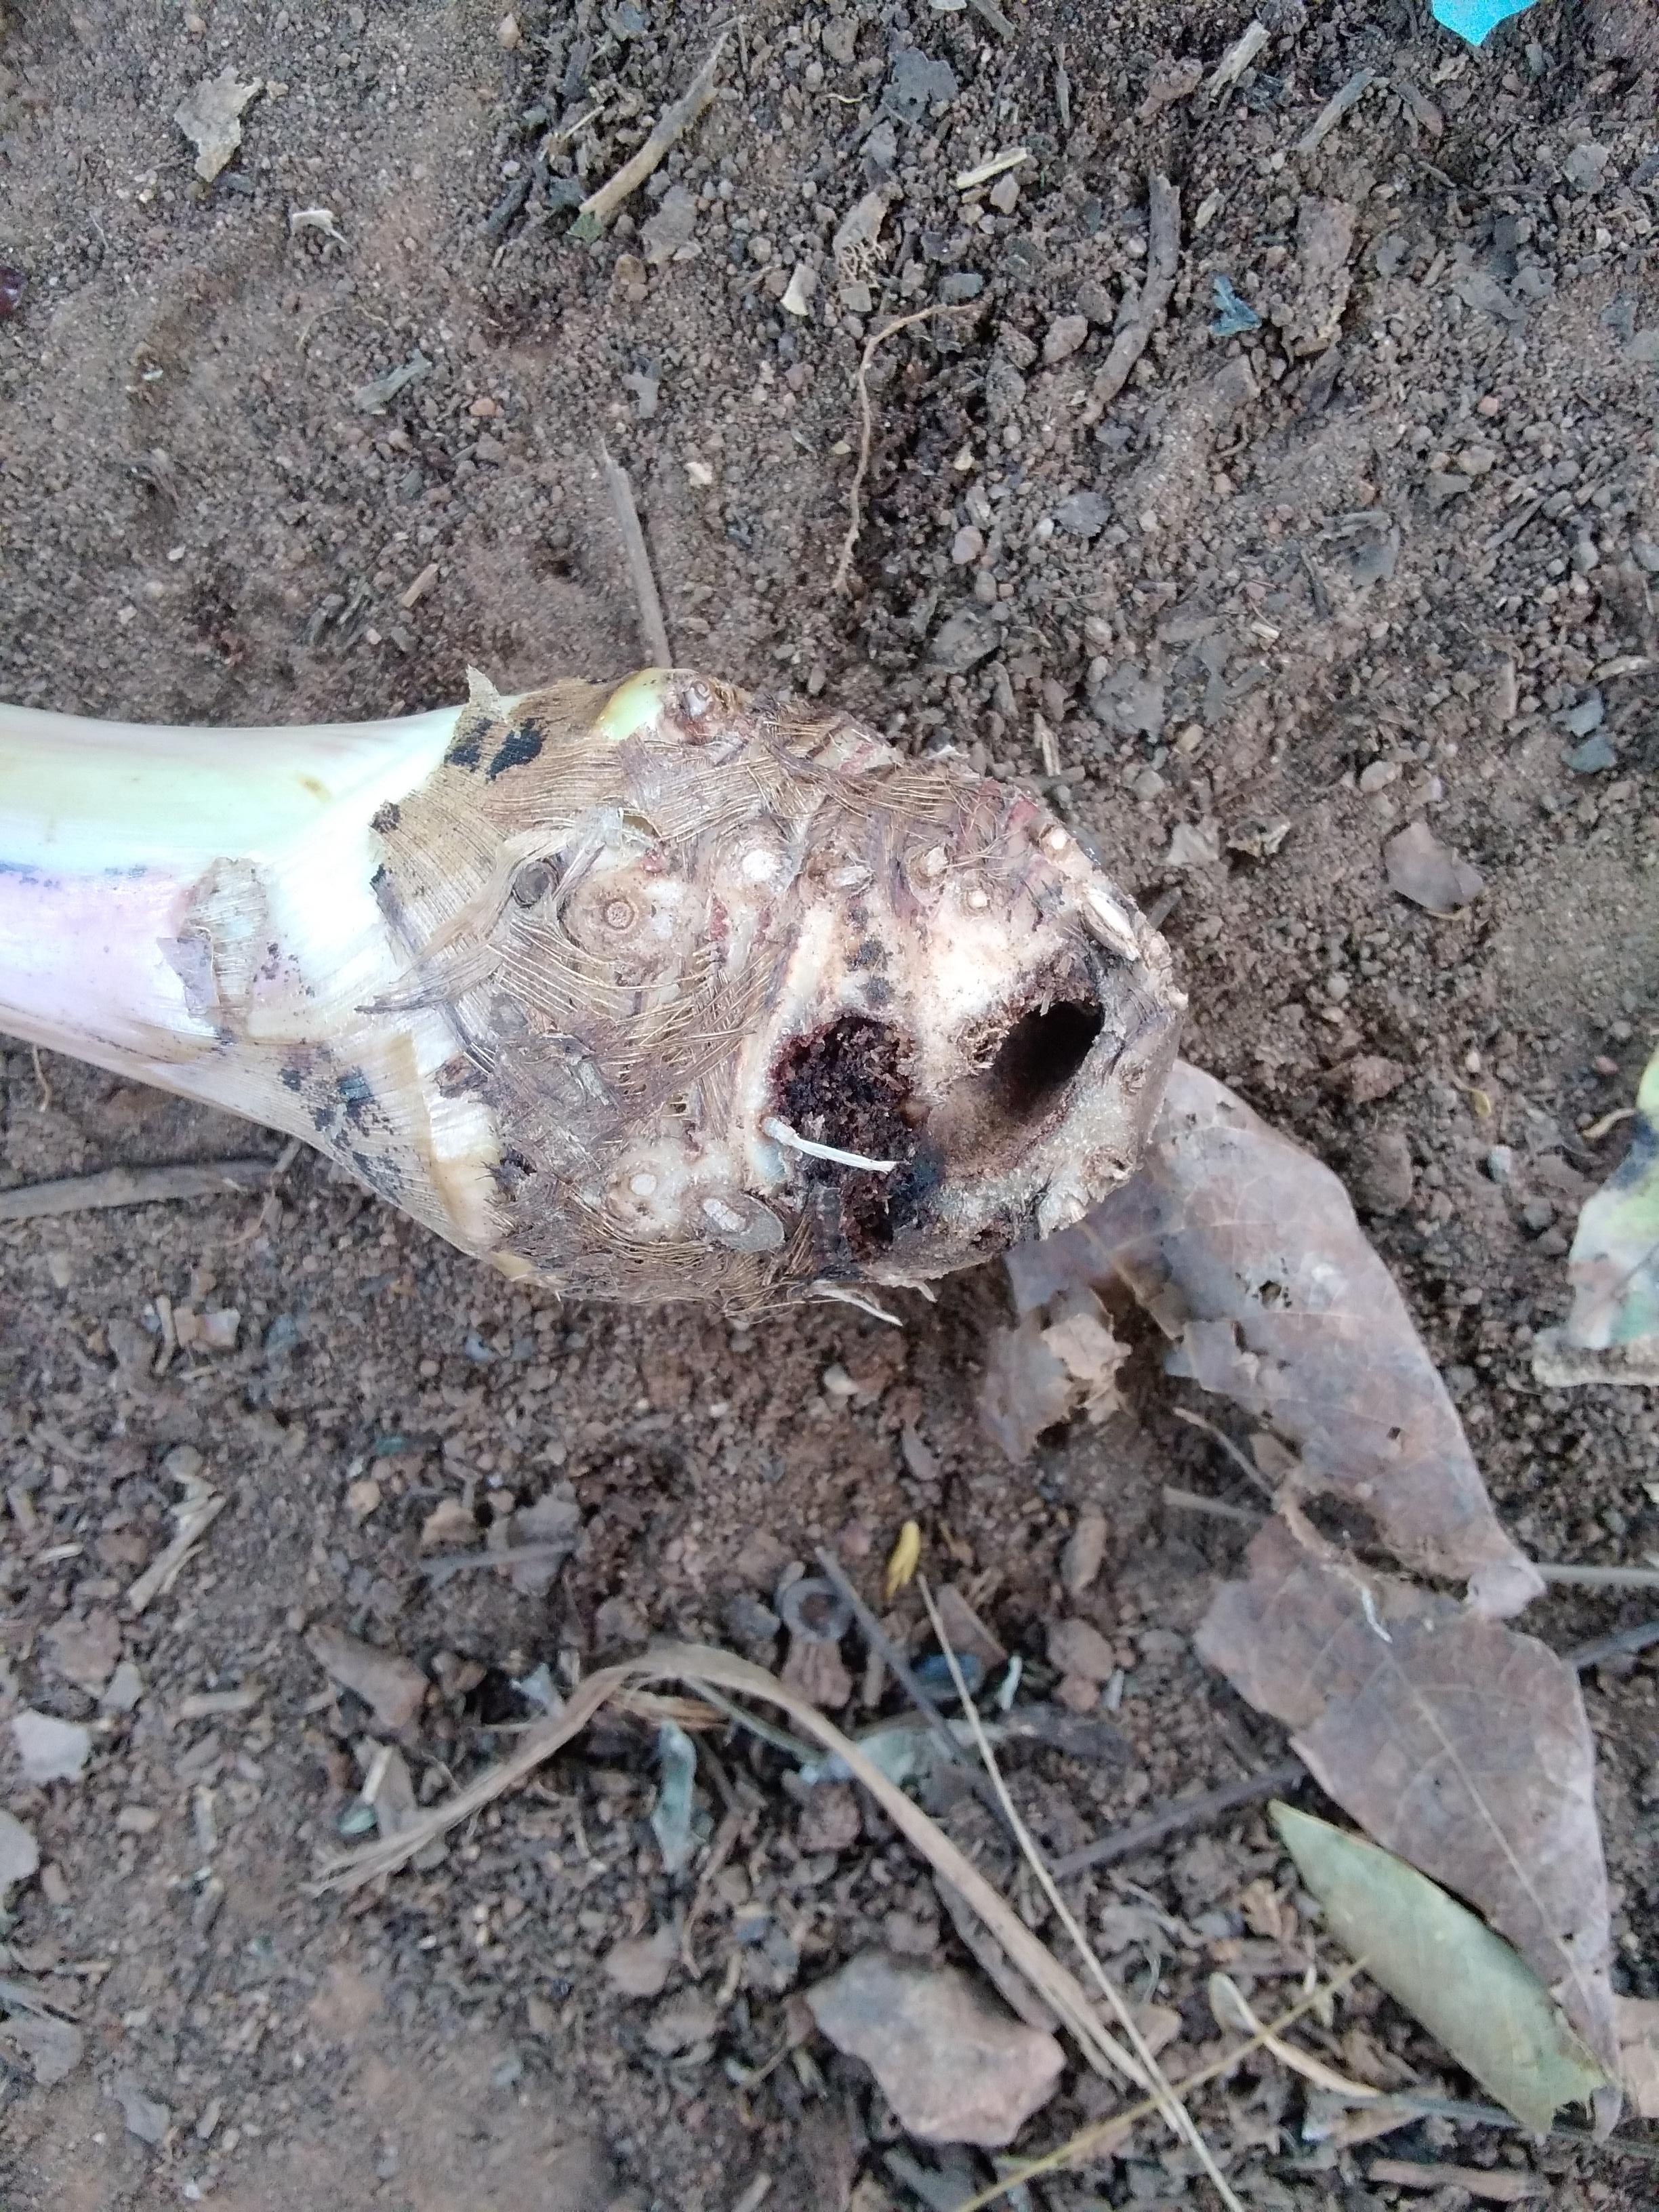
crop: banana
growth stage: vegetative
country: Tanzania
